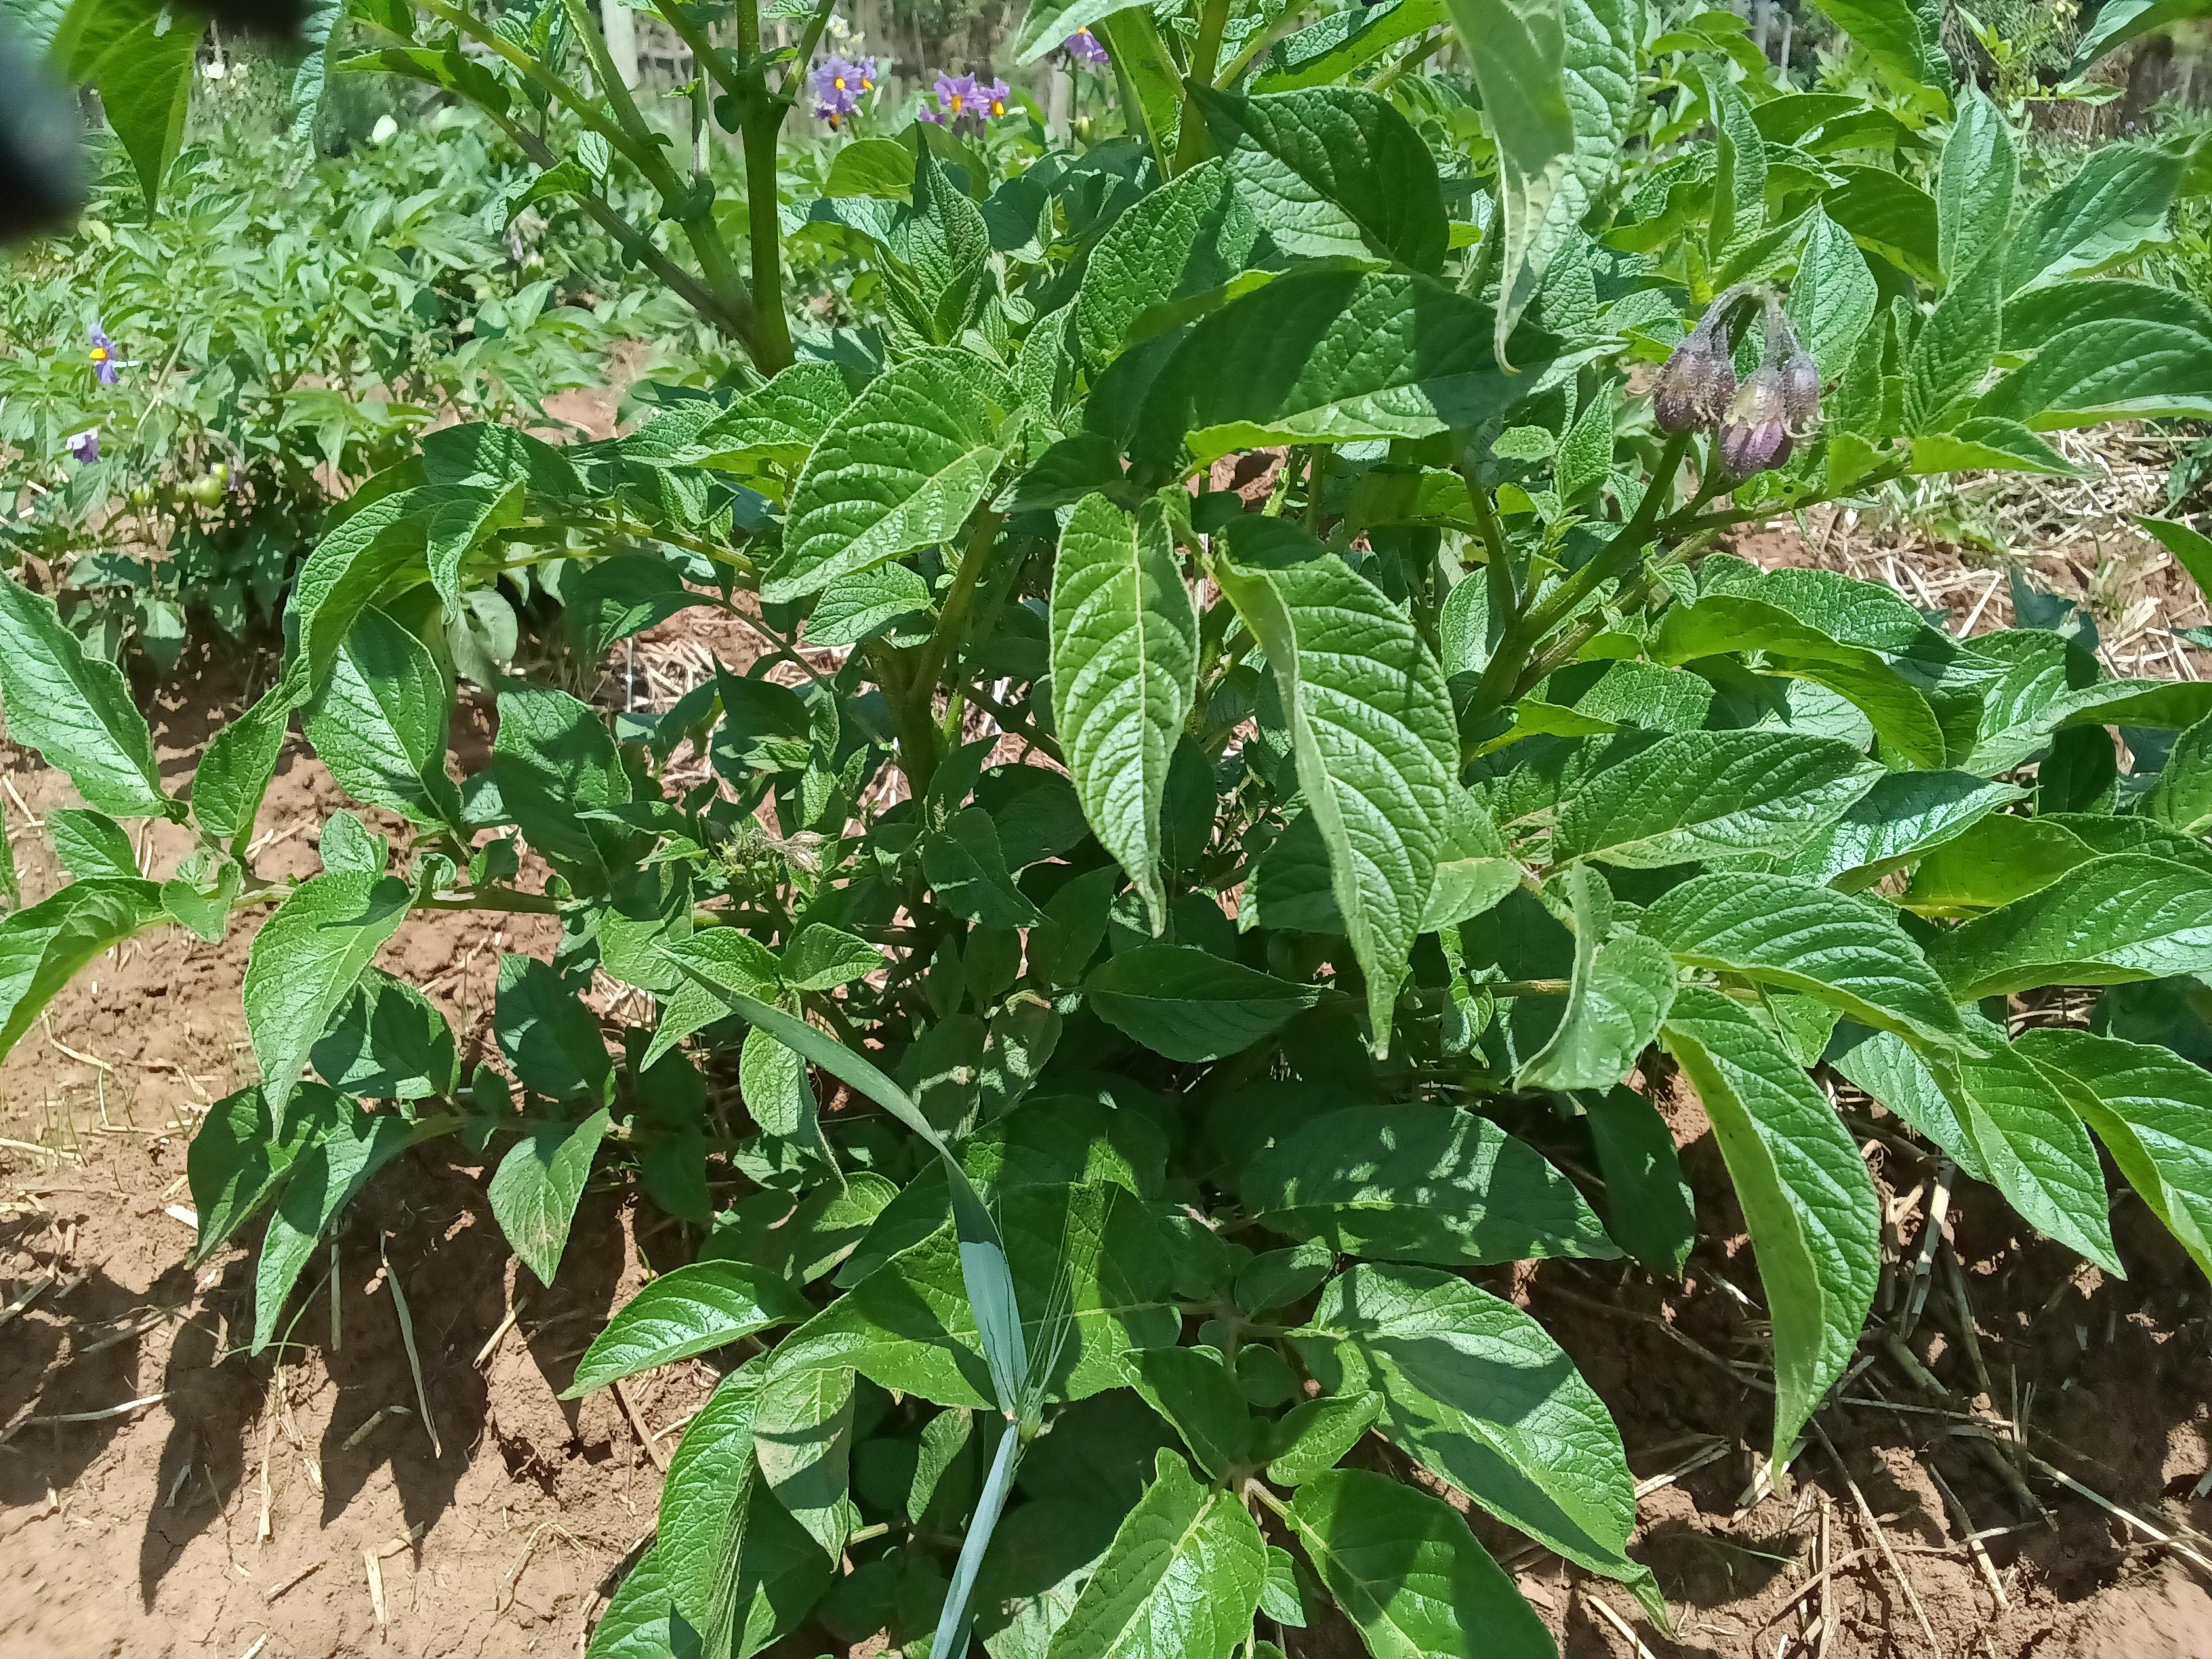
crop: potato
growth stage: flowering
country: Kenya
